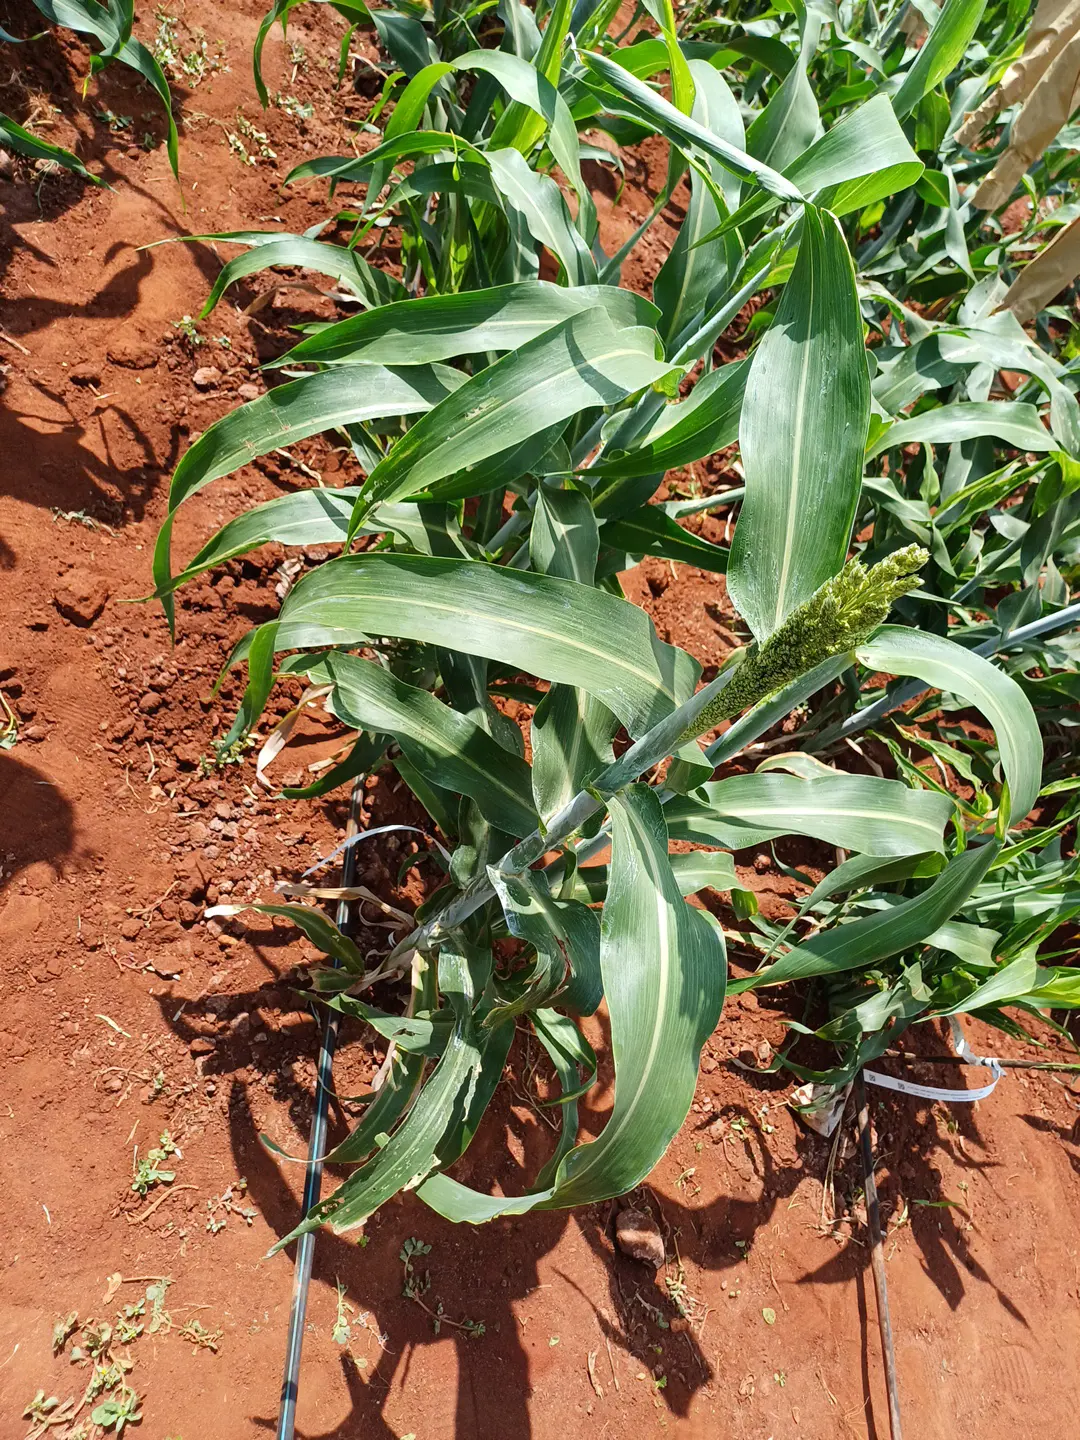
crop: sorghum
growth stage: heading tuber
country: Kenya
